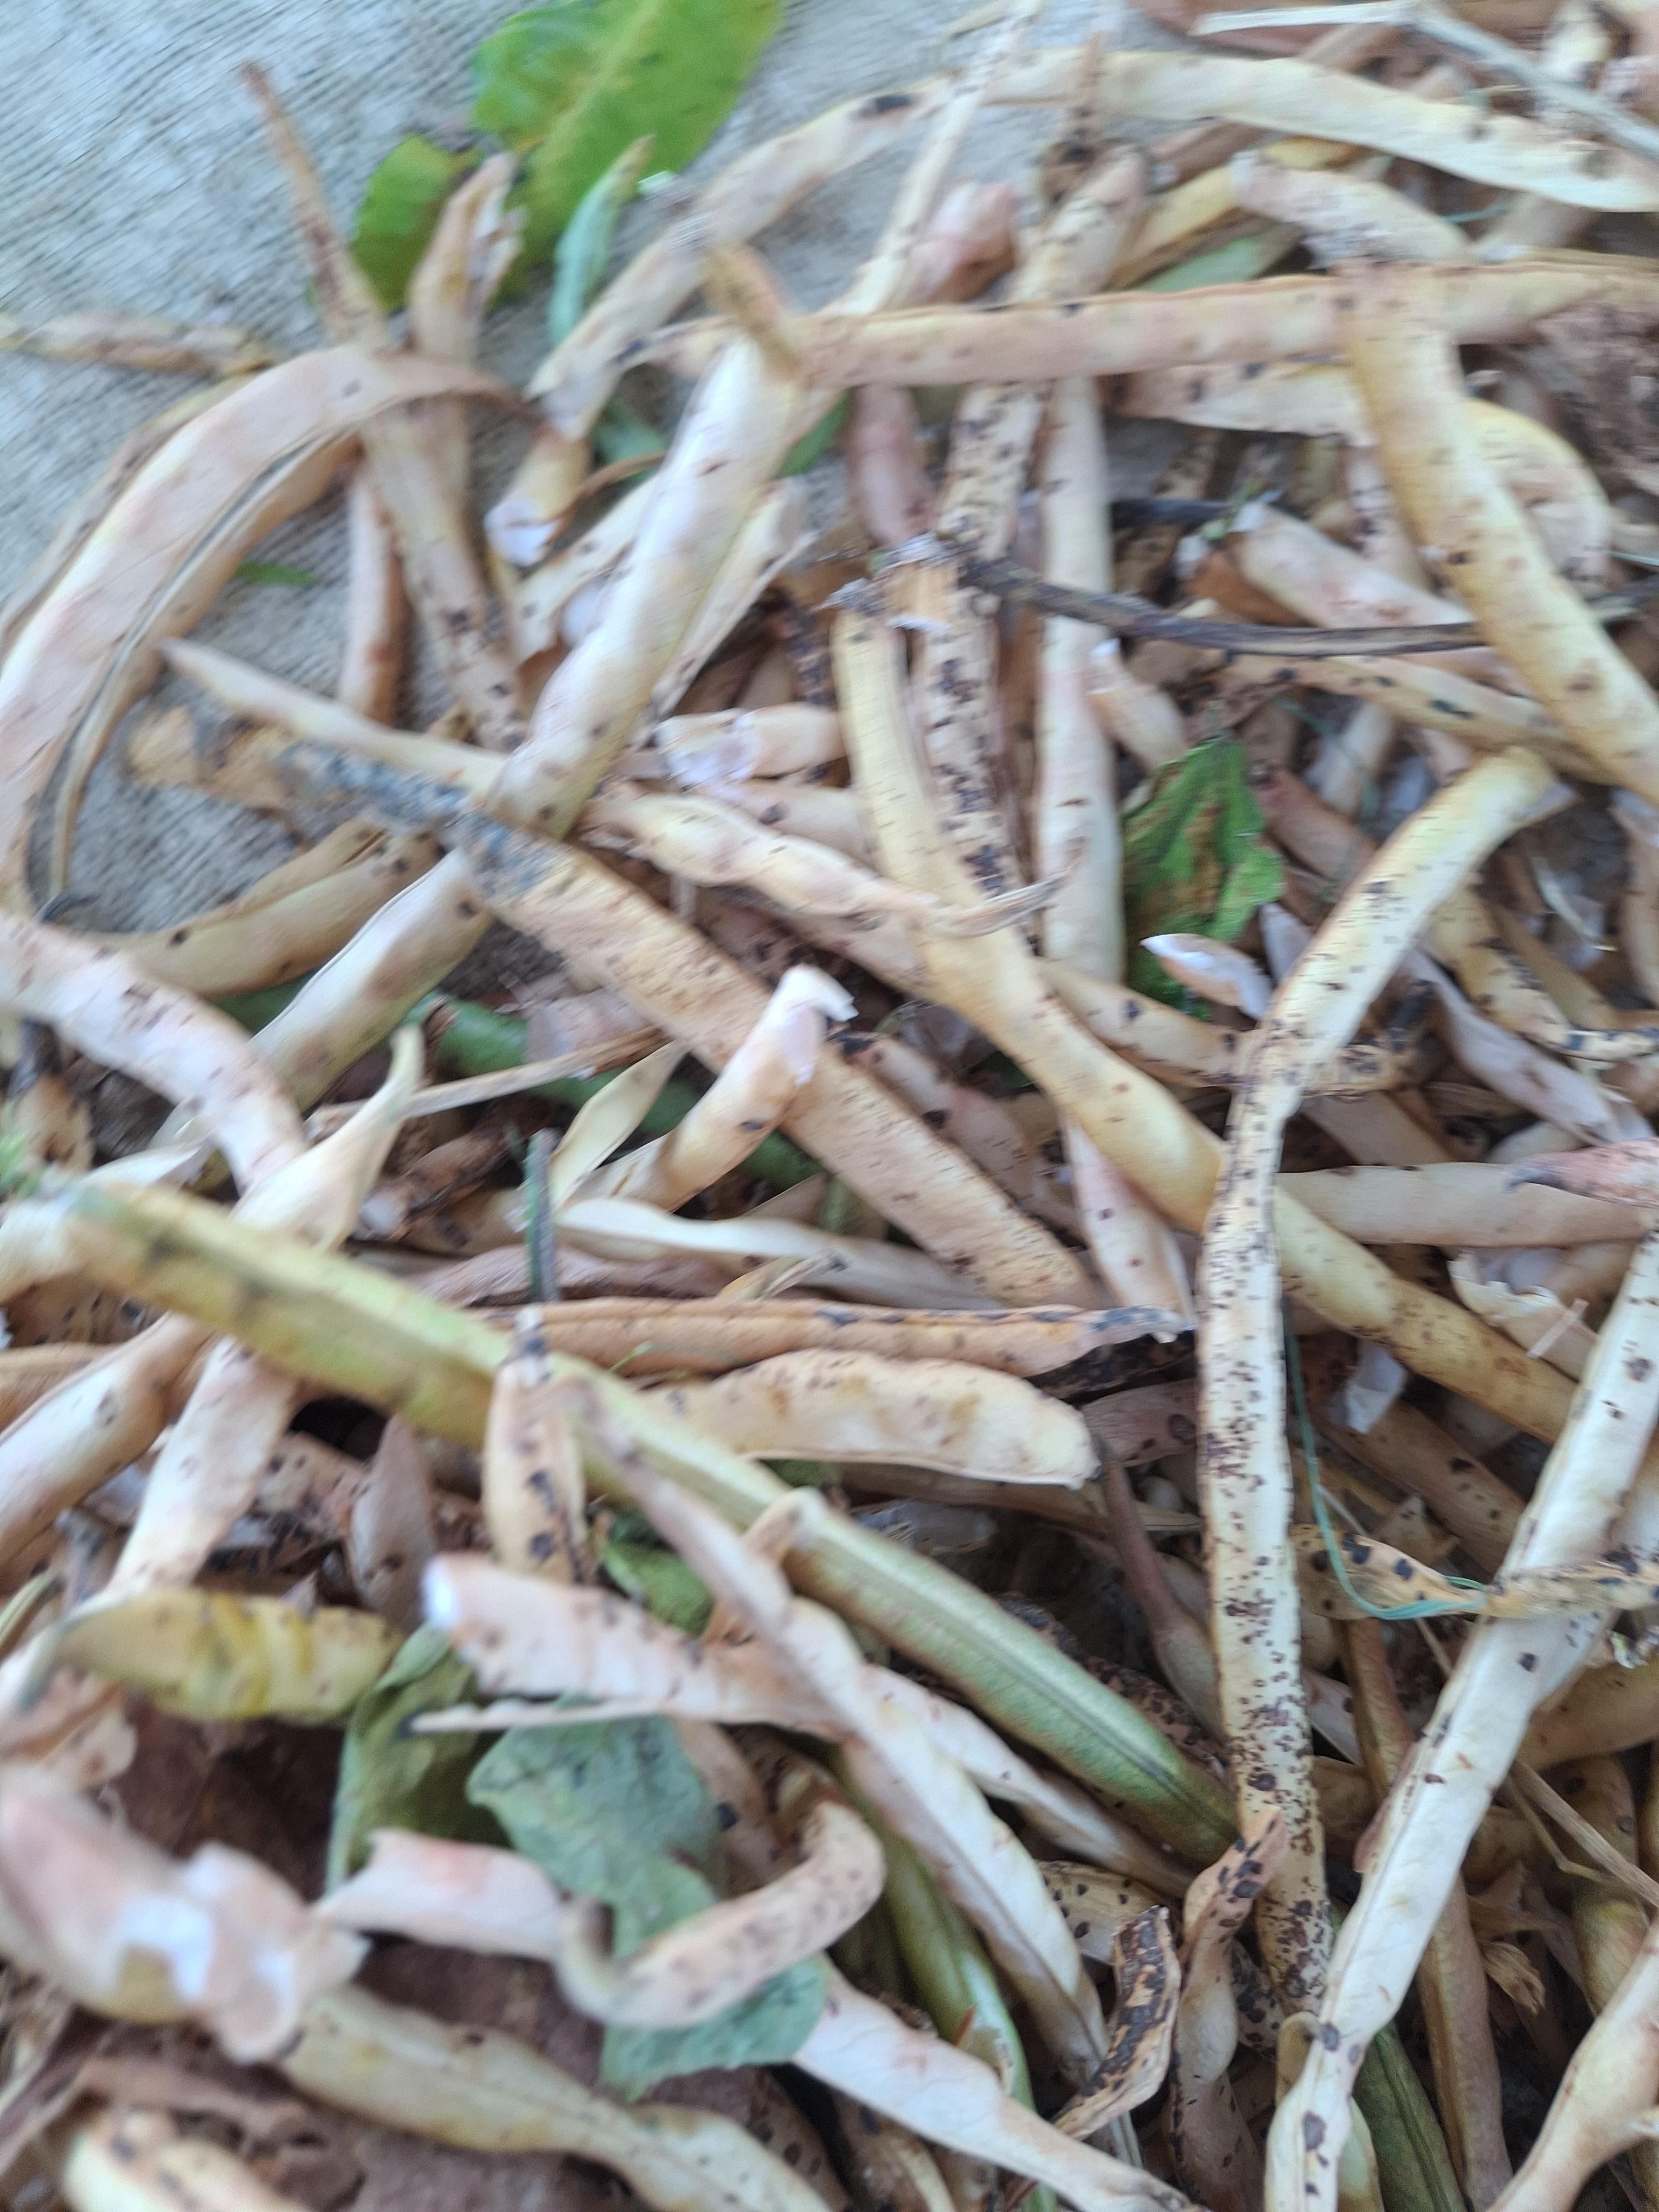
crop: cowpea
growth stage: harvest
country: Nigeria
